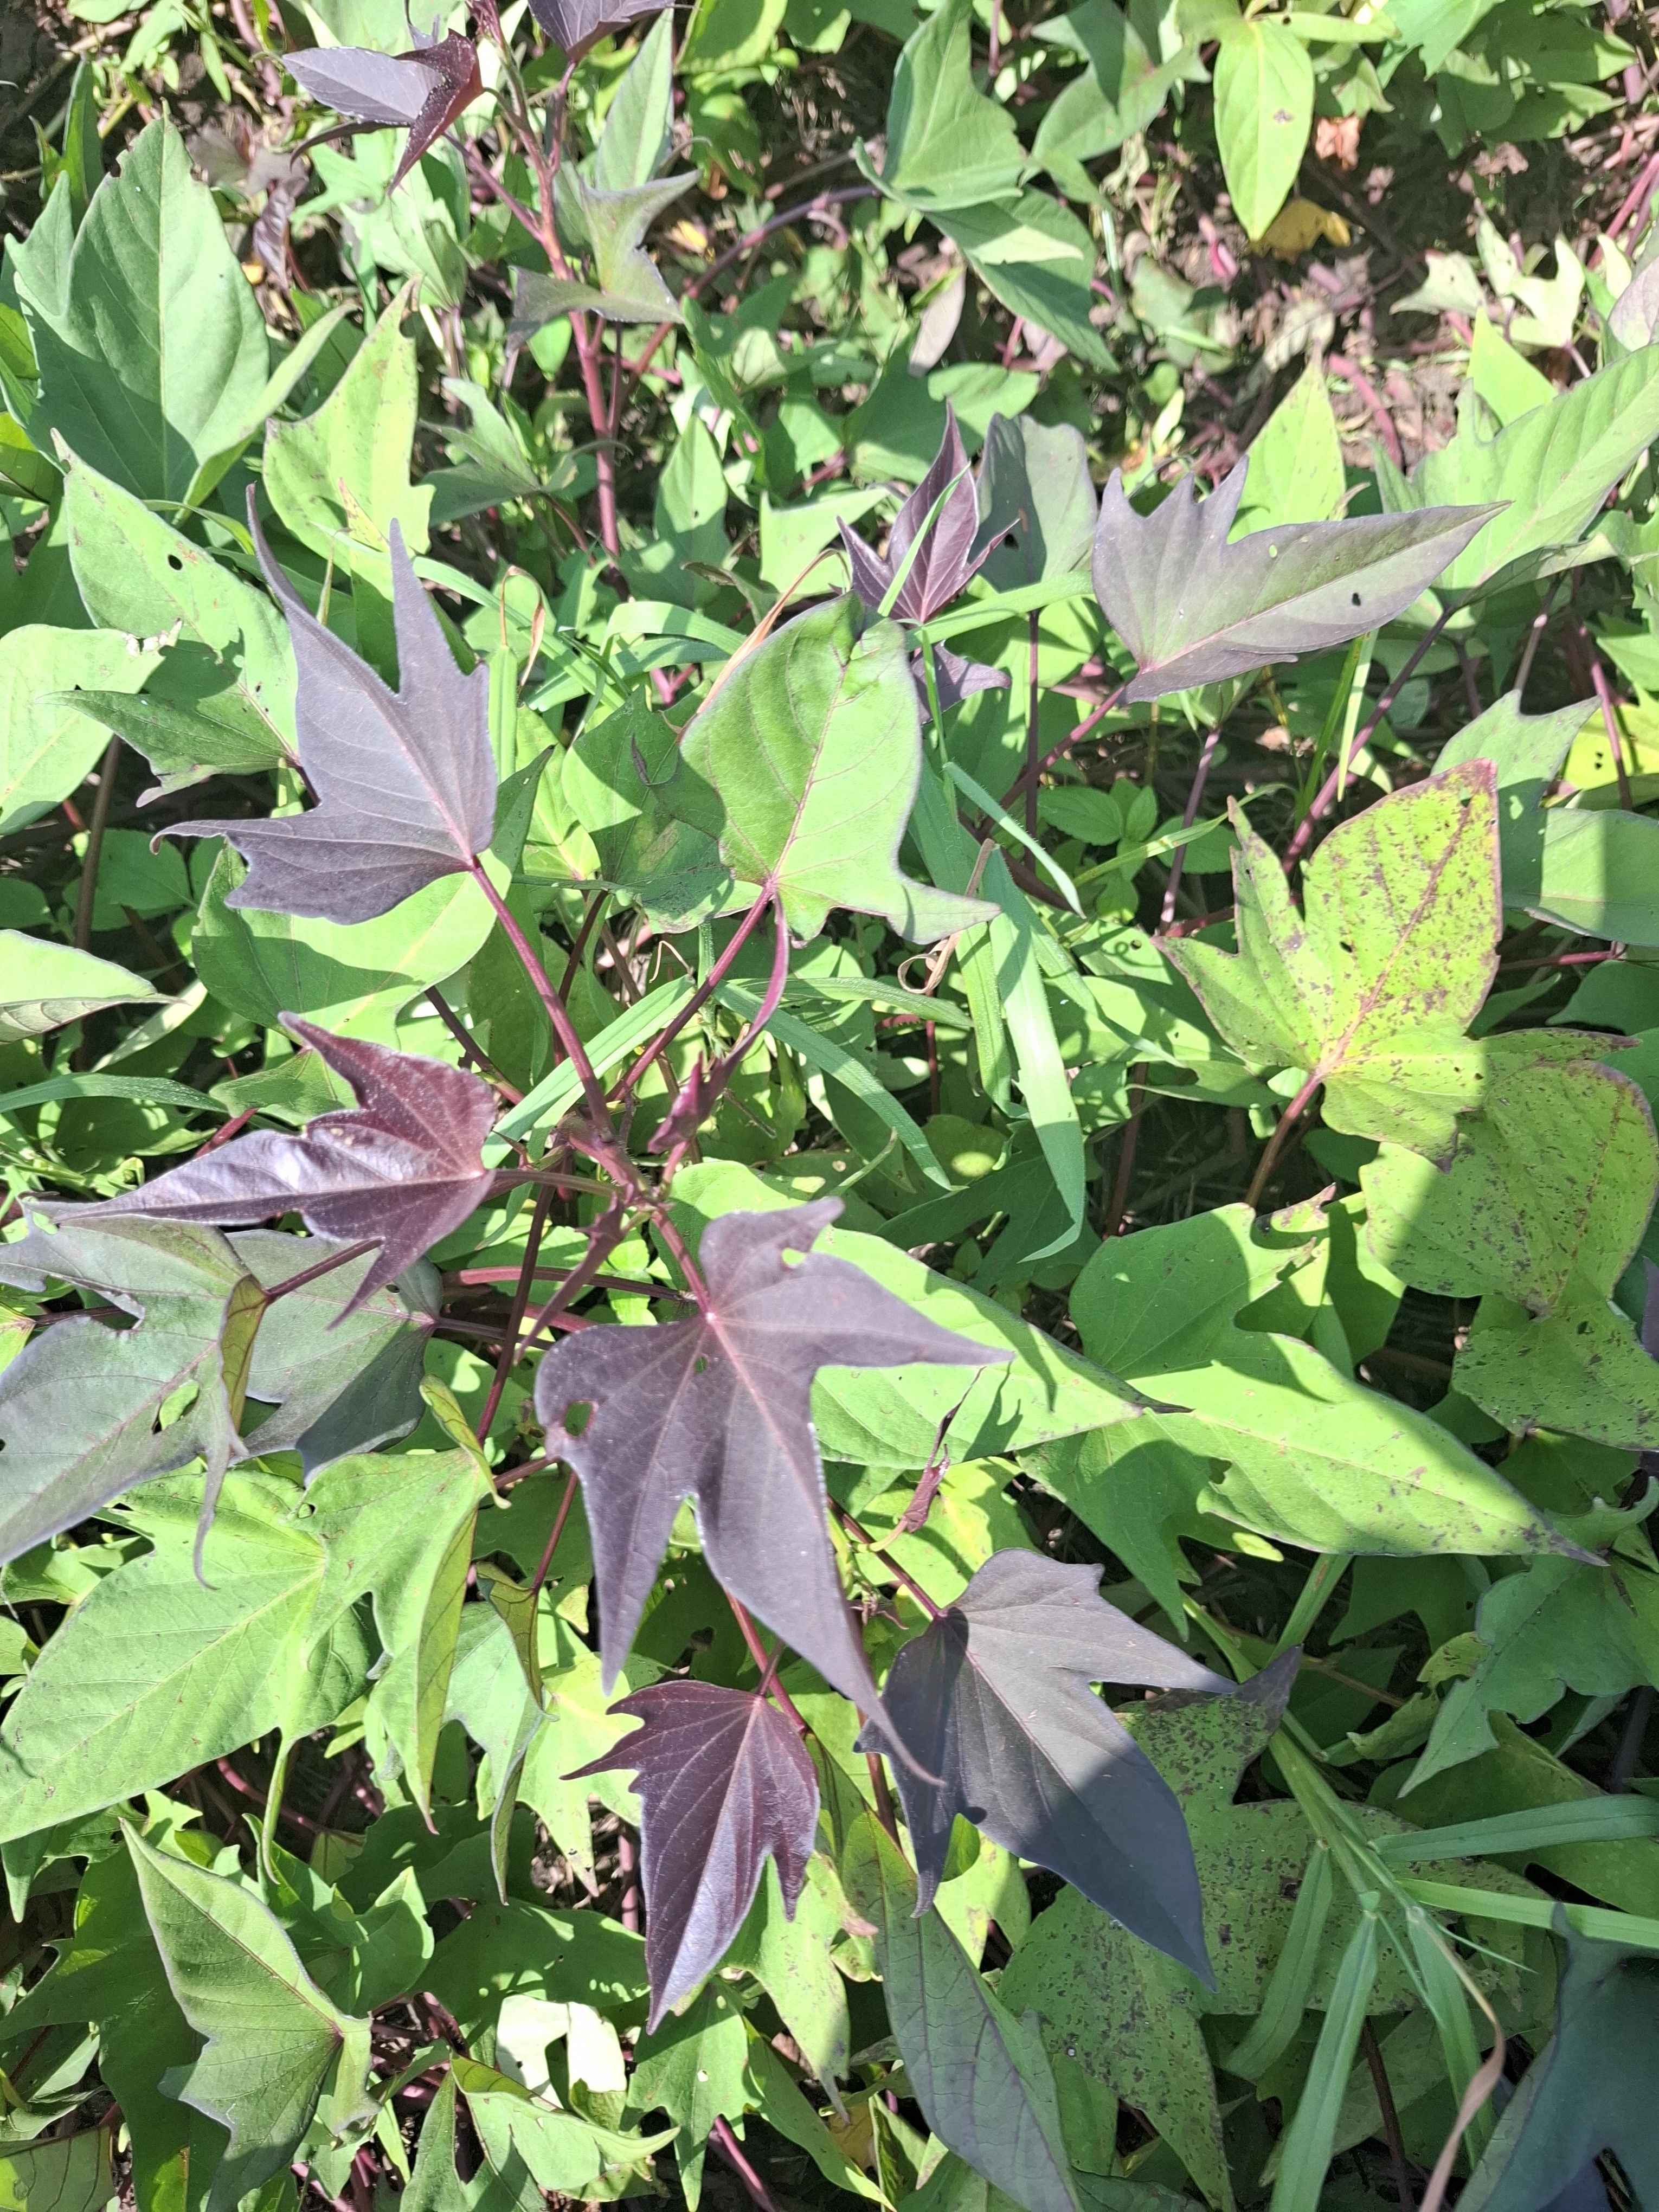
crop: sorghum
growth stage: filling grain
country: Tanzania
